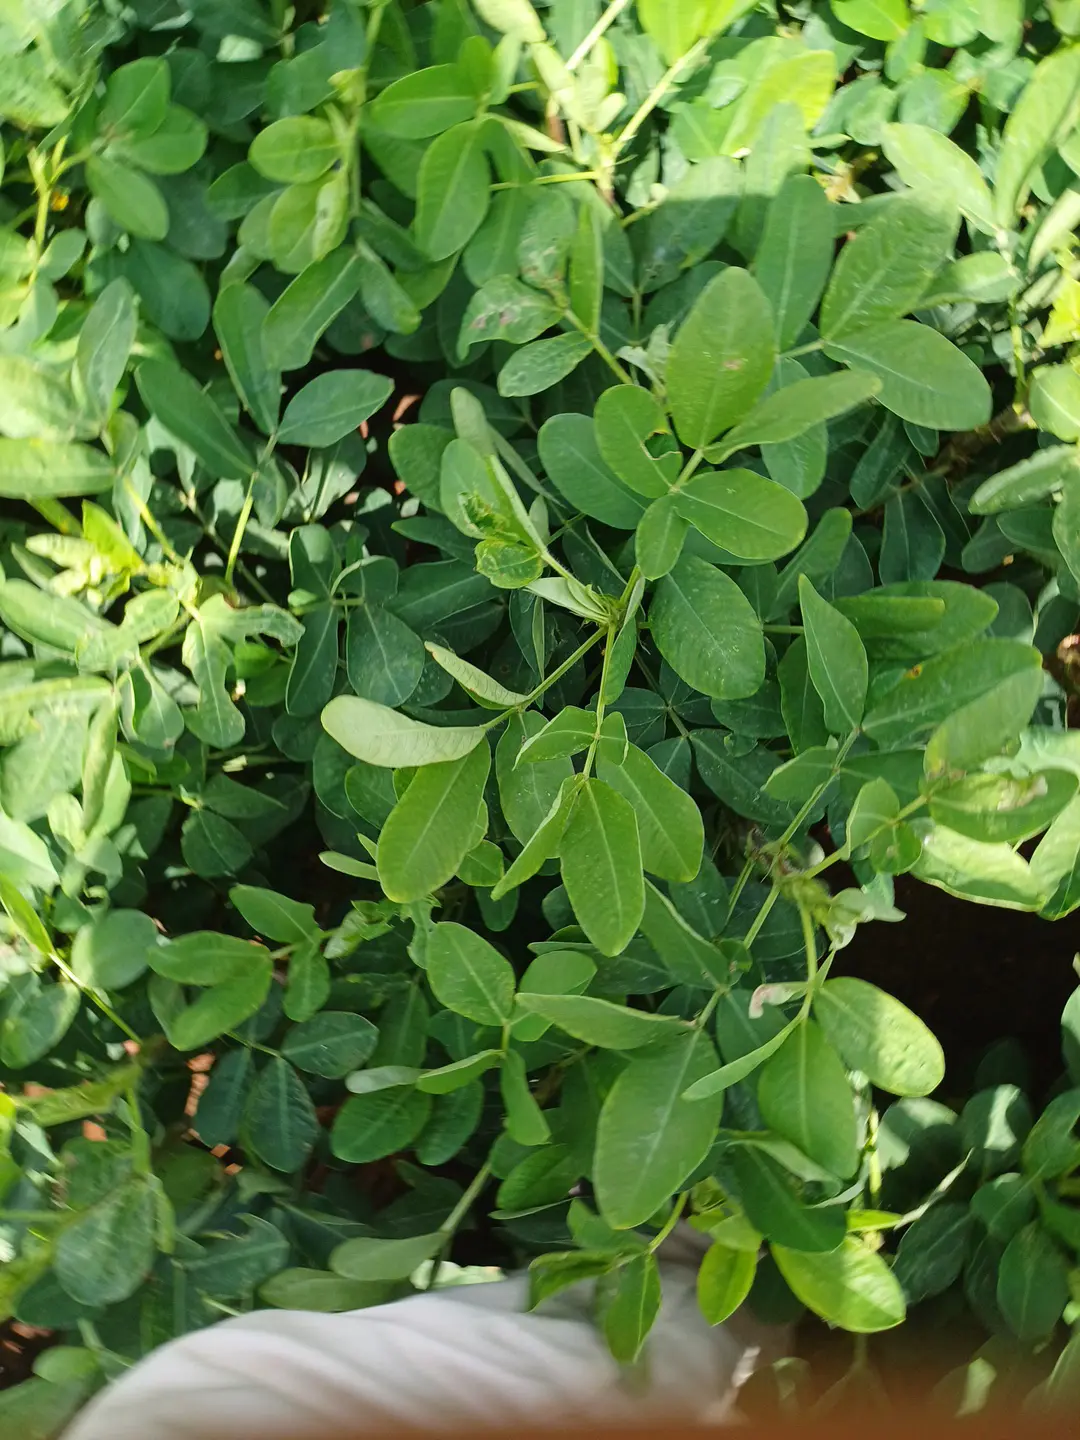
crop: groundnut
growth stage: pegging
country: Kenya
